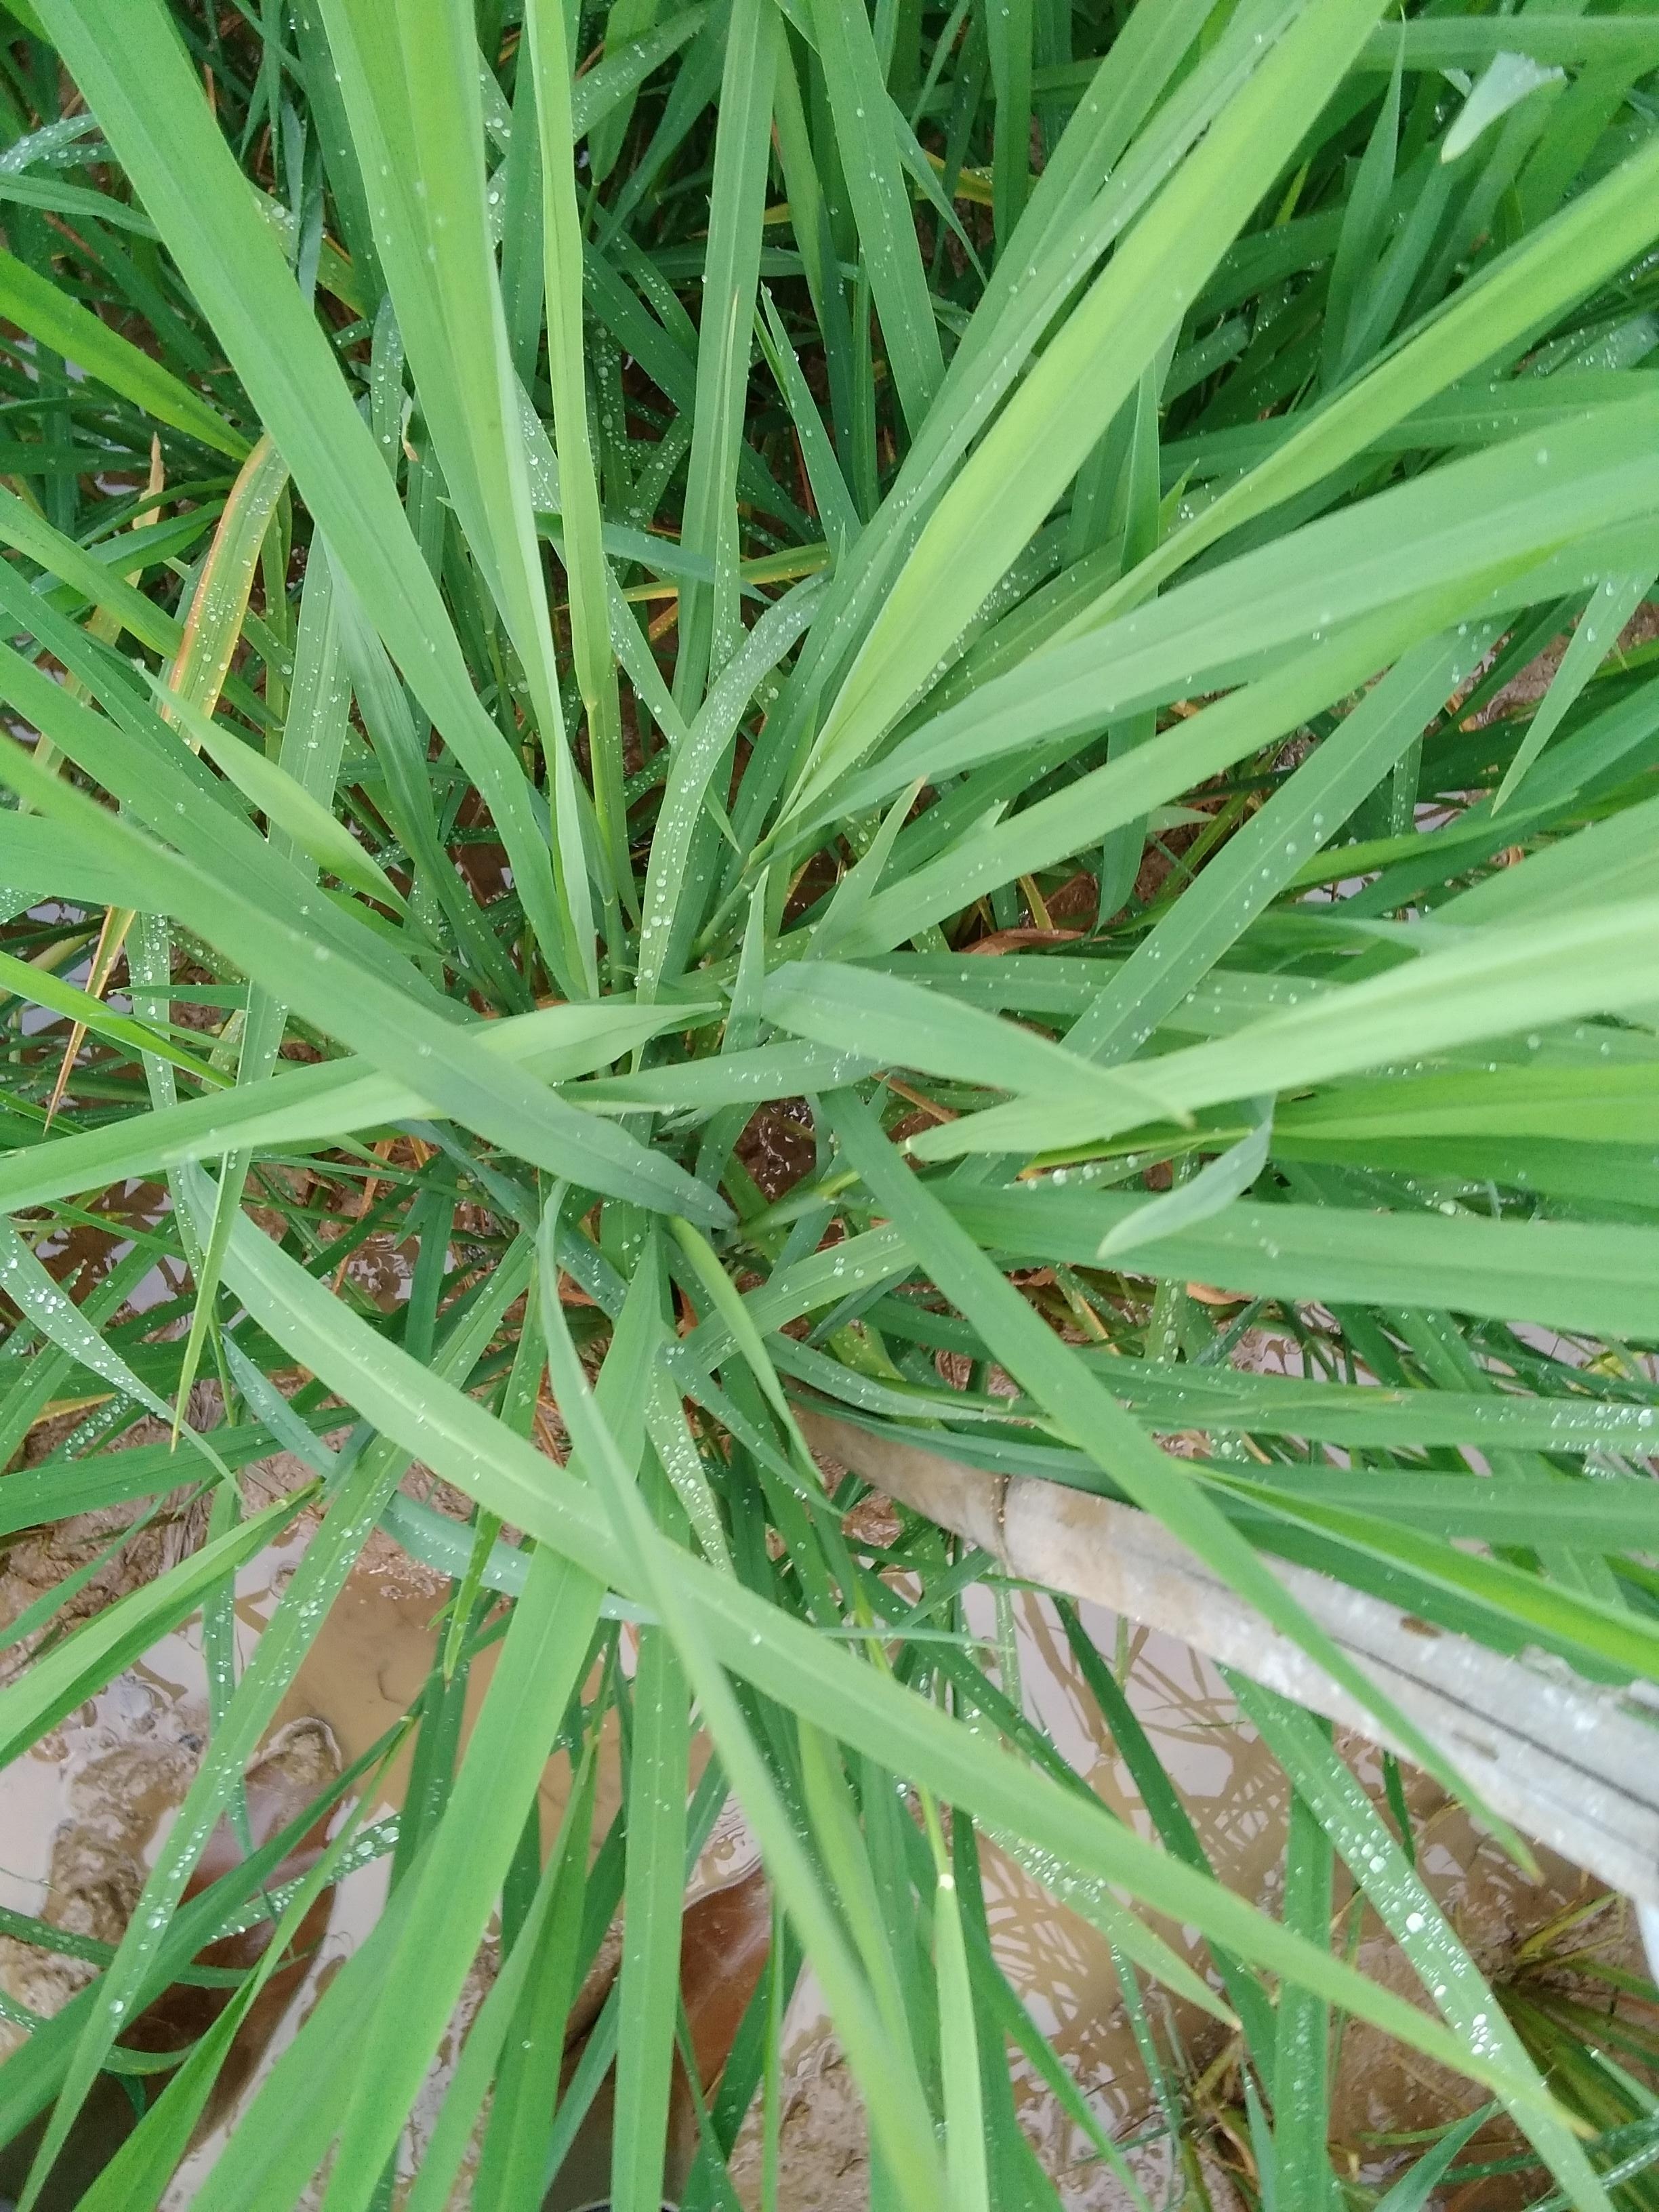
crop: rice
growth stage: booting
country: Nigeria
